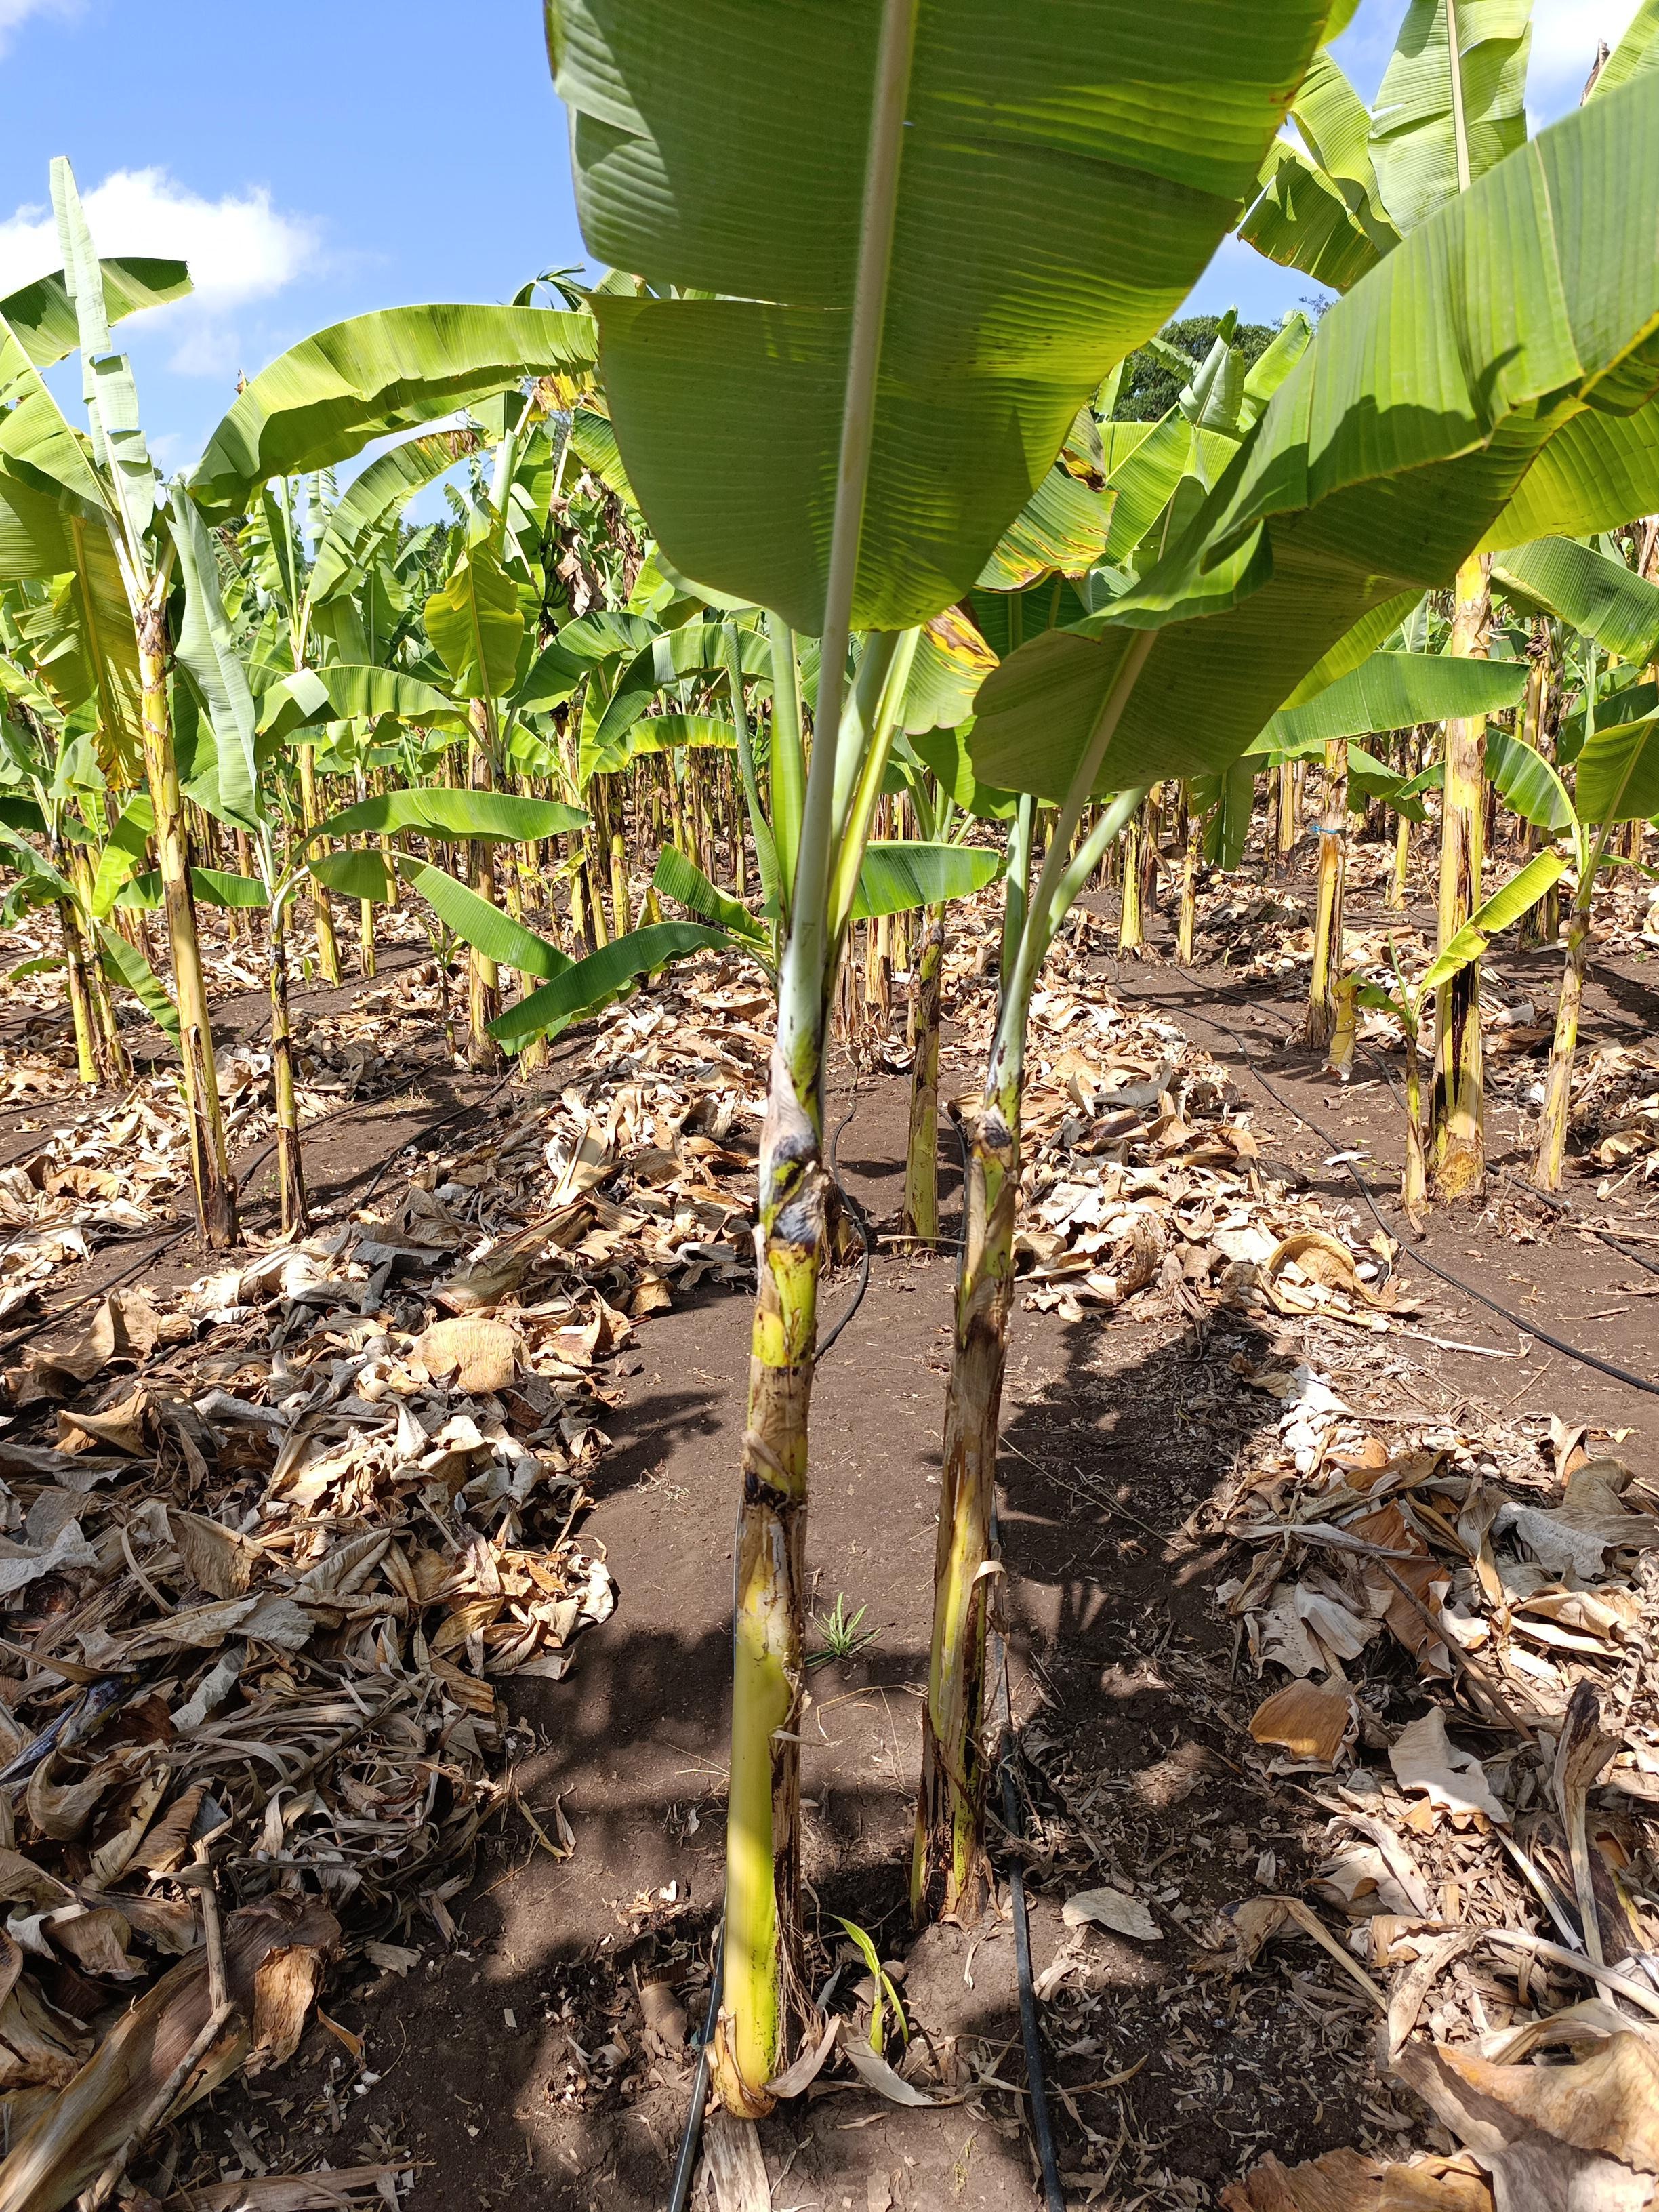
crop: banana
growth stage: vegetative
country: Tanzania
